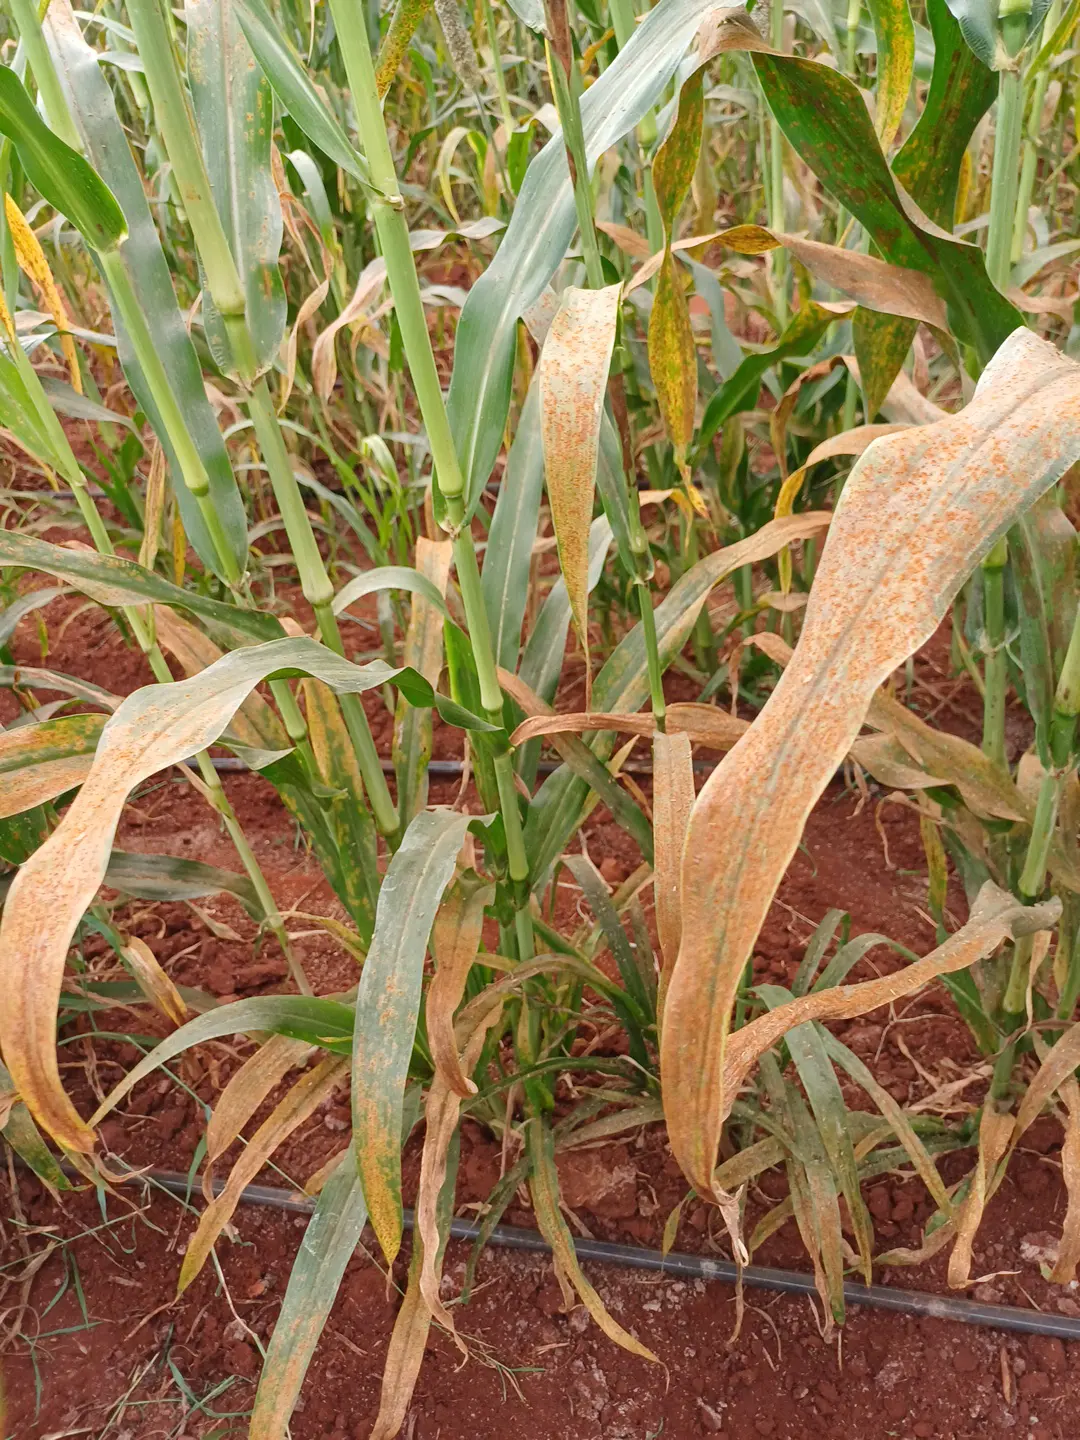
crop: pearl millet
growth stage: filling grain
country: Kenya
